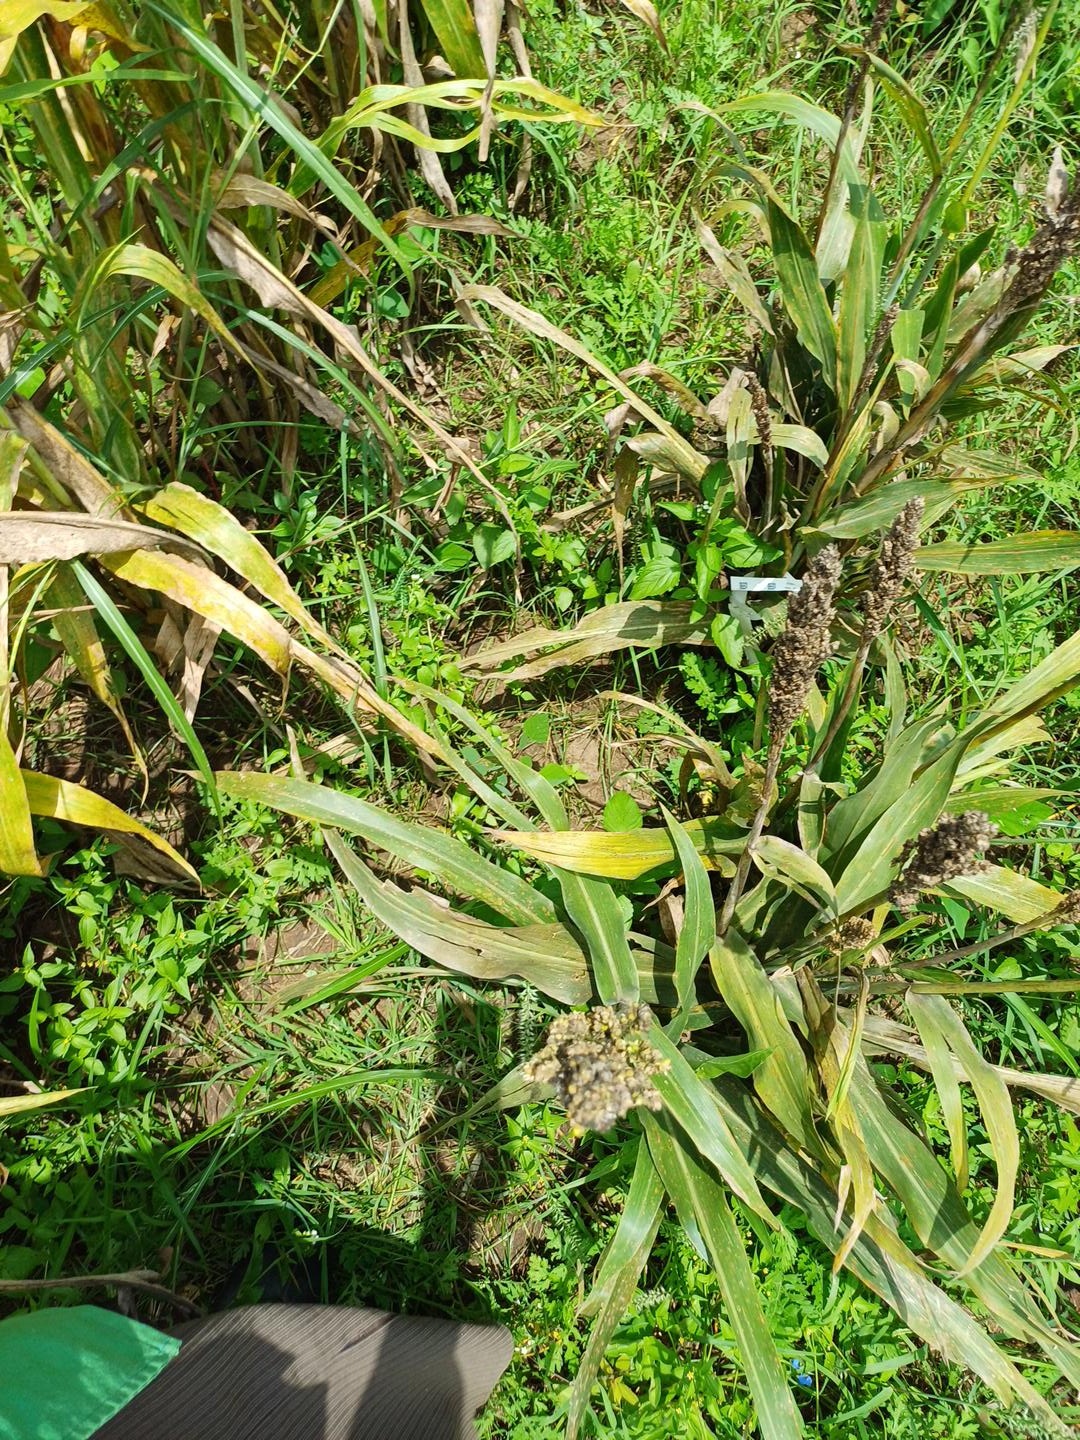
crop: sorghum
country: Kenya
